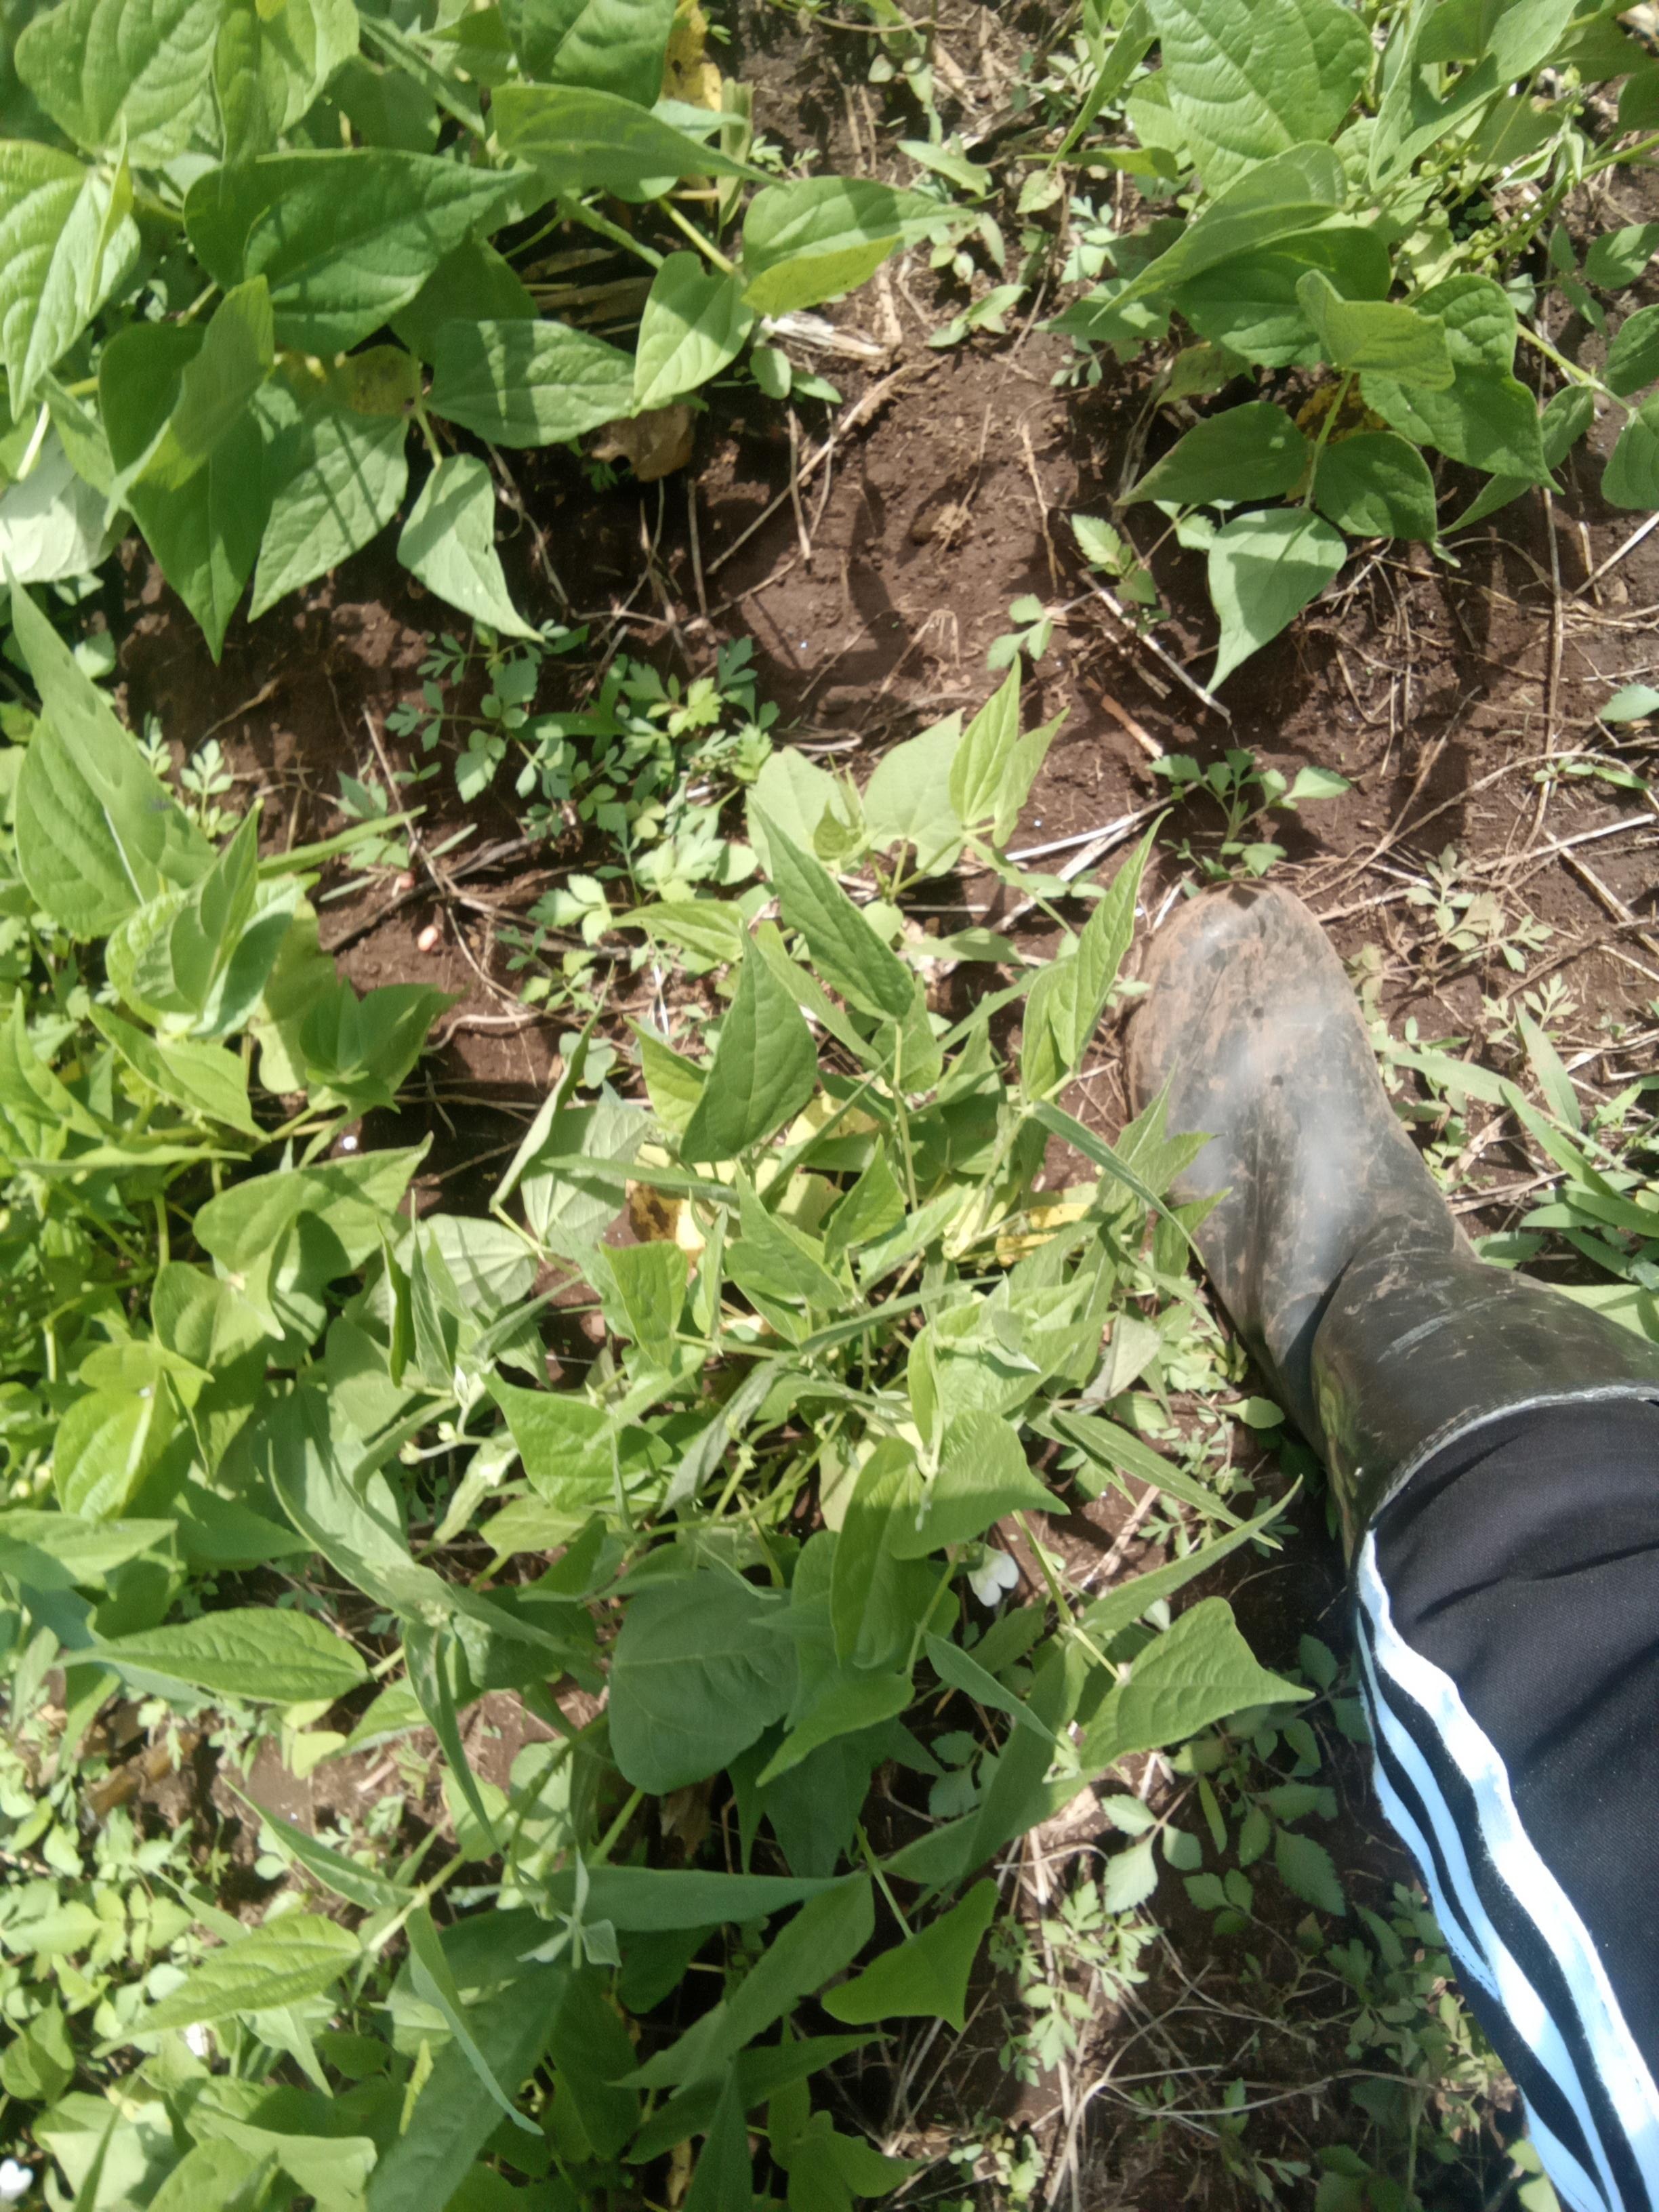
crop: common bean
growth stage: vegetative
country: Kenya
